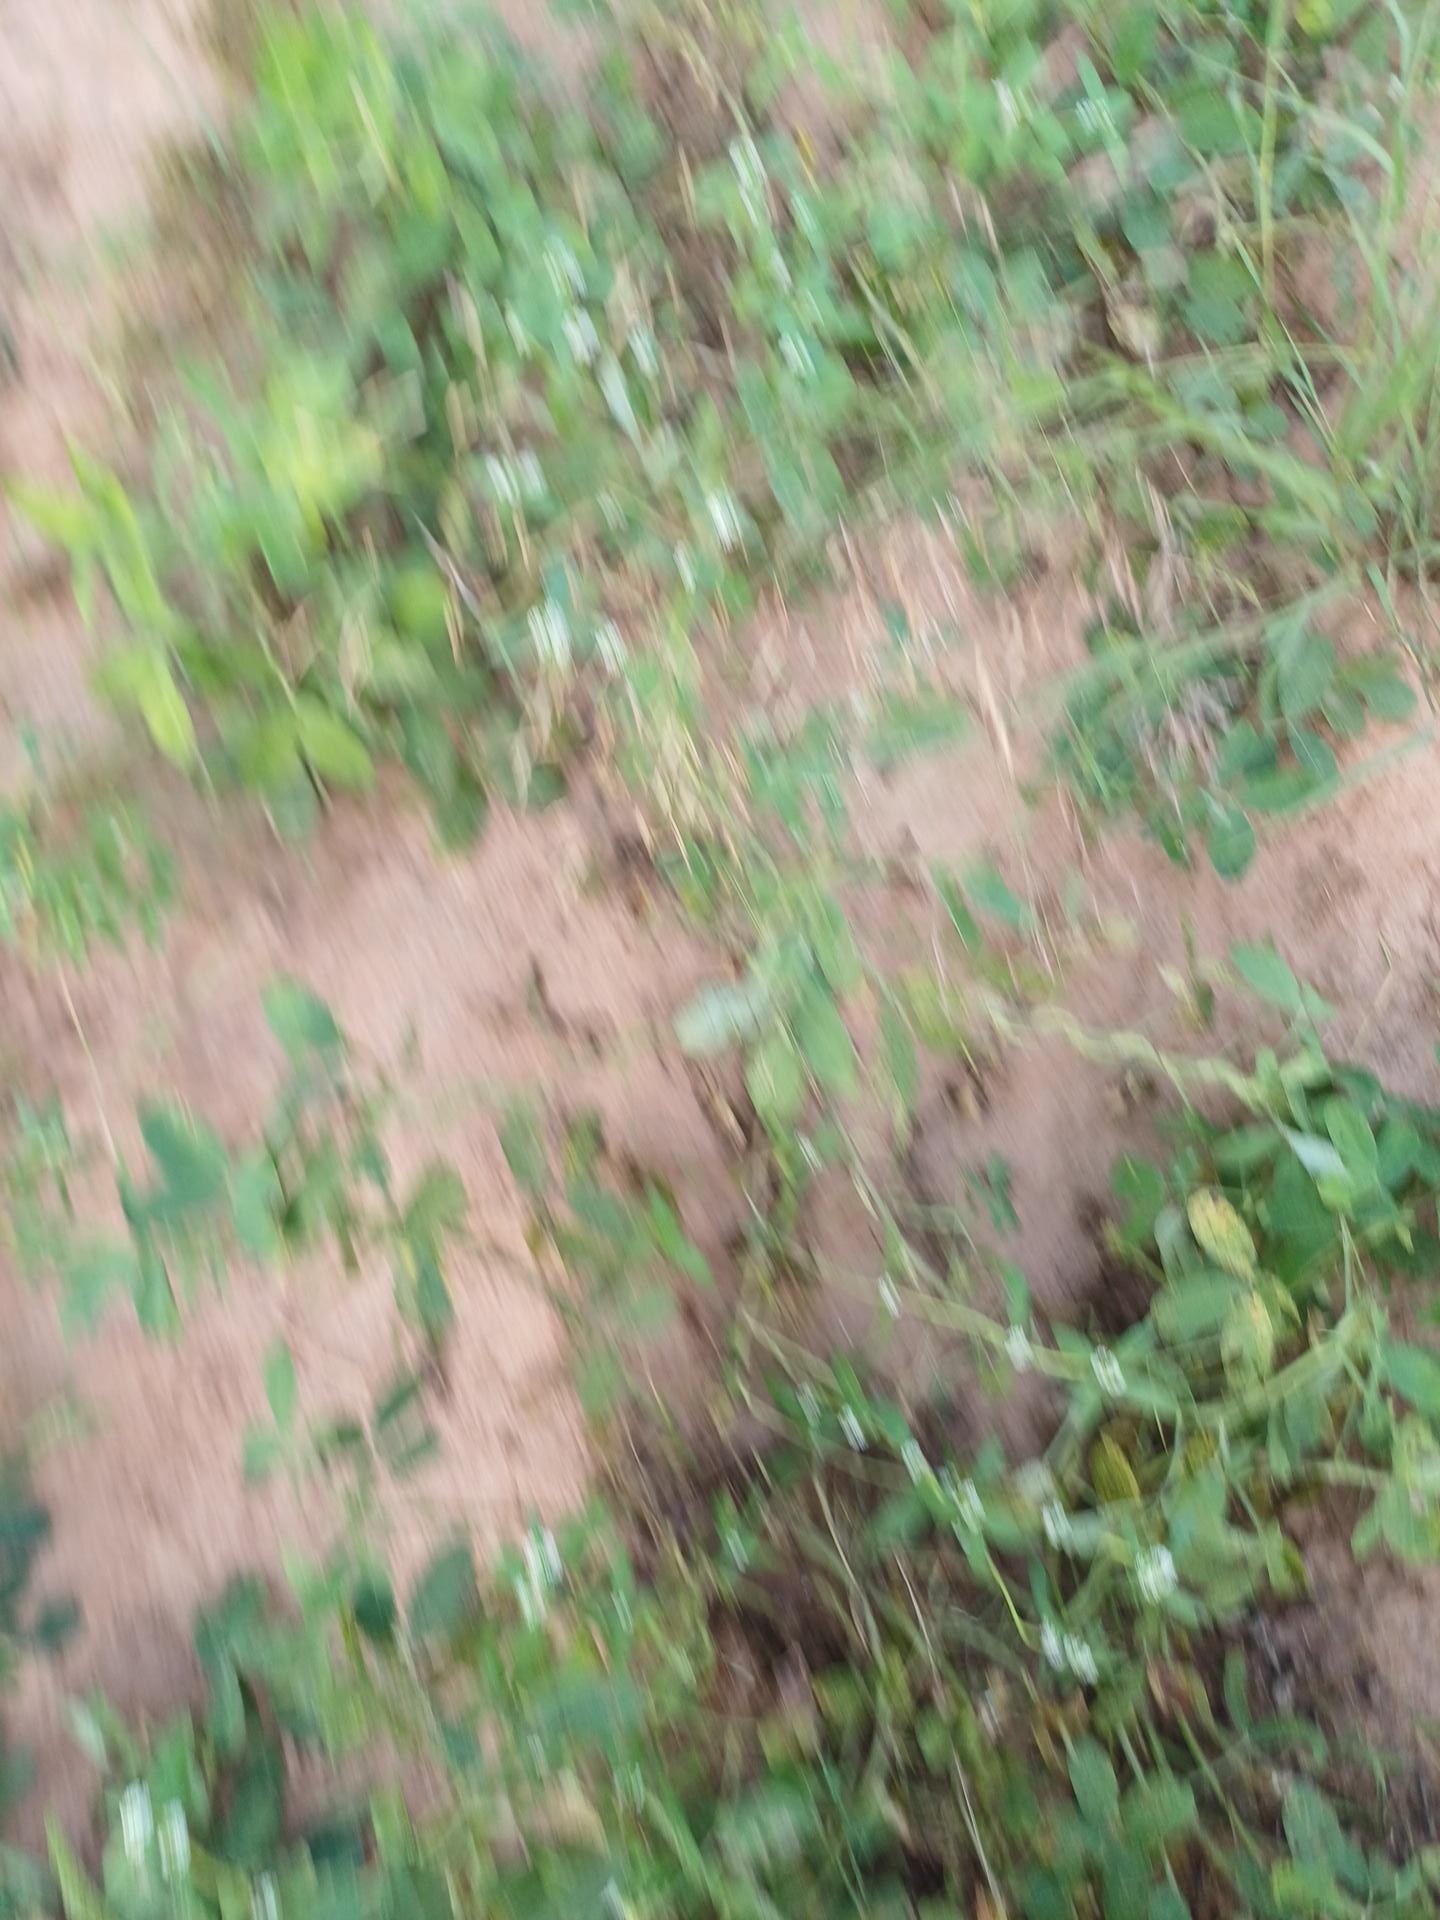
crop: groundnut
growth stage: flowering
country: Senegal
